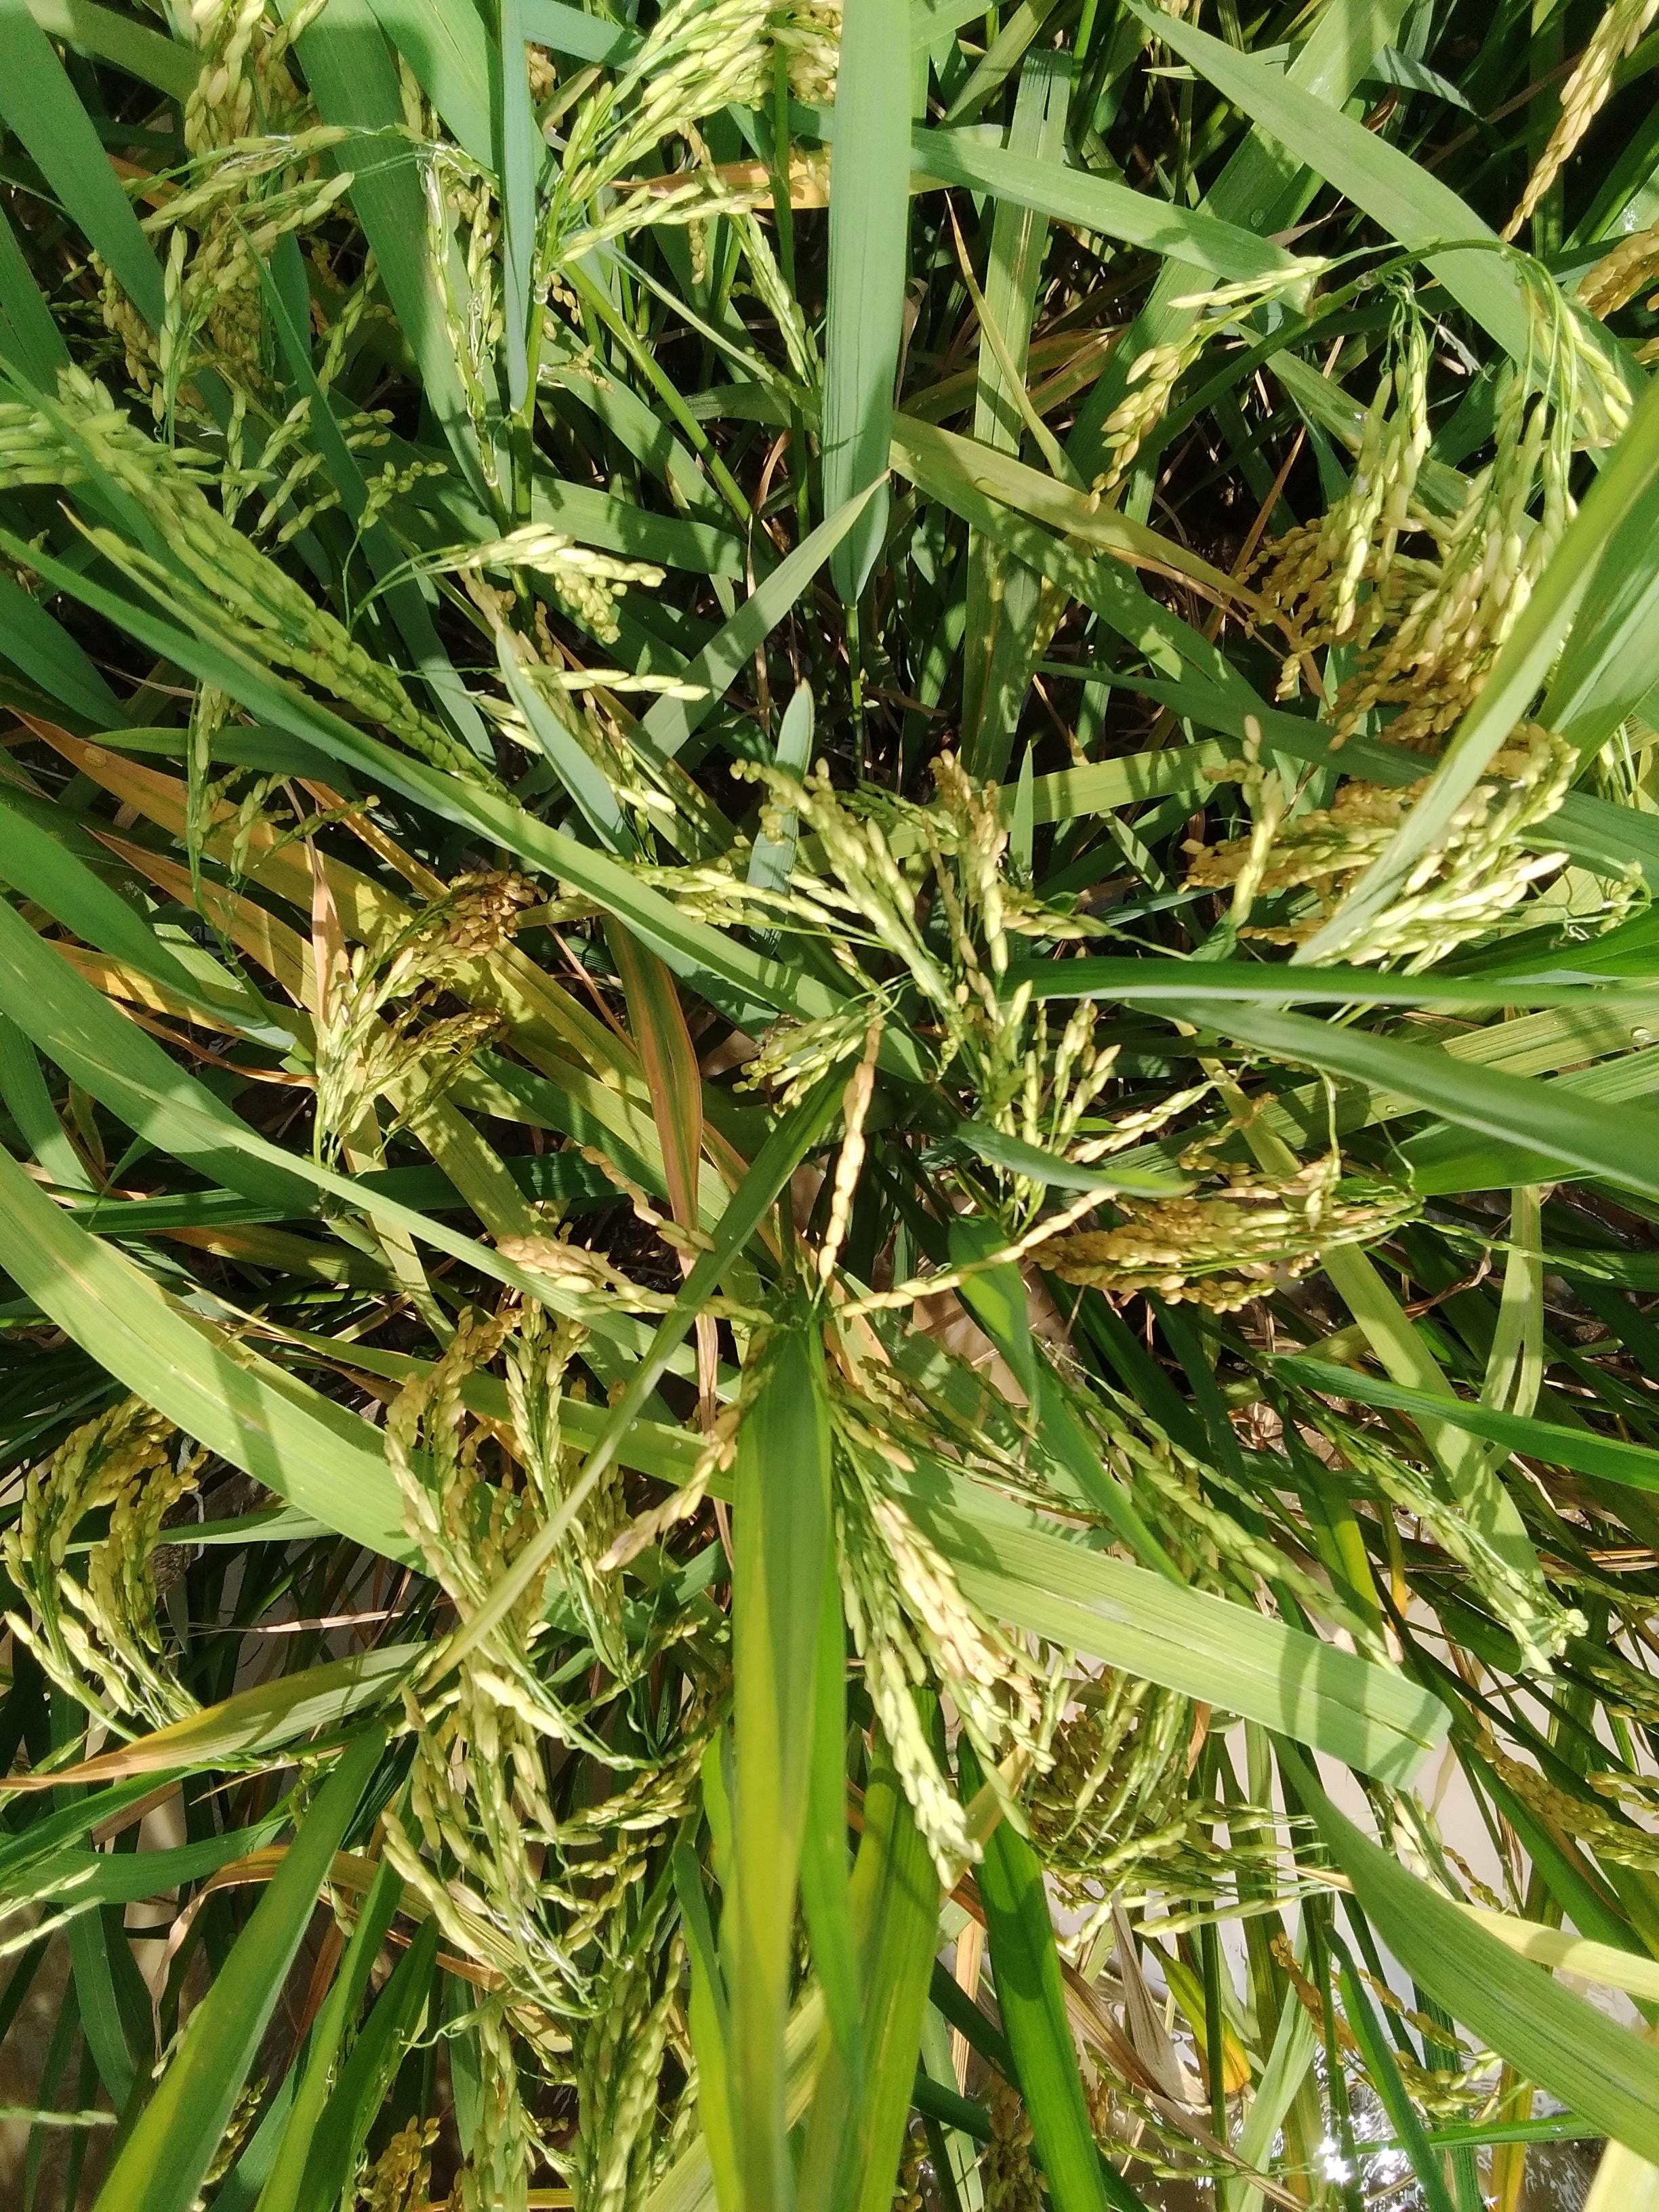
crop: rice
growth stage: ripening
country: Nigeria
